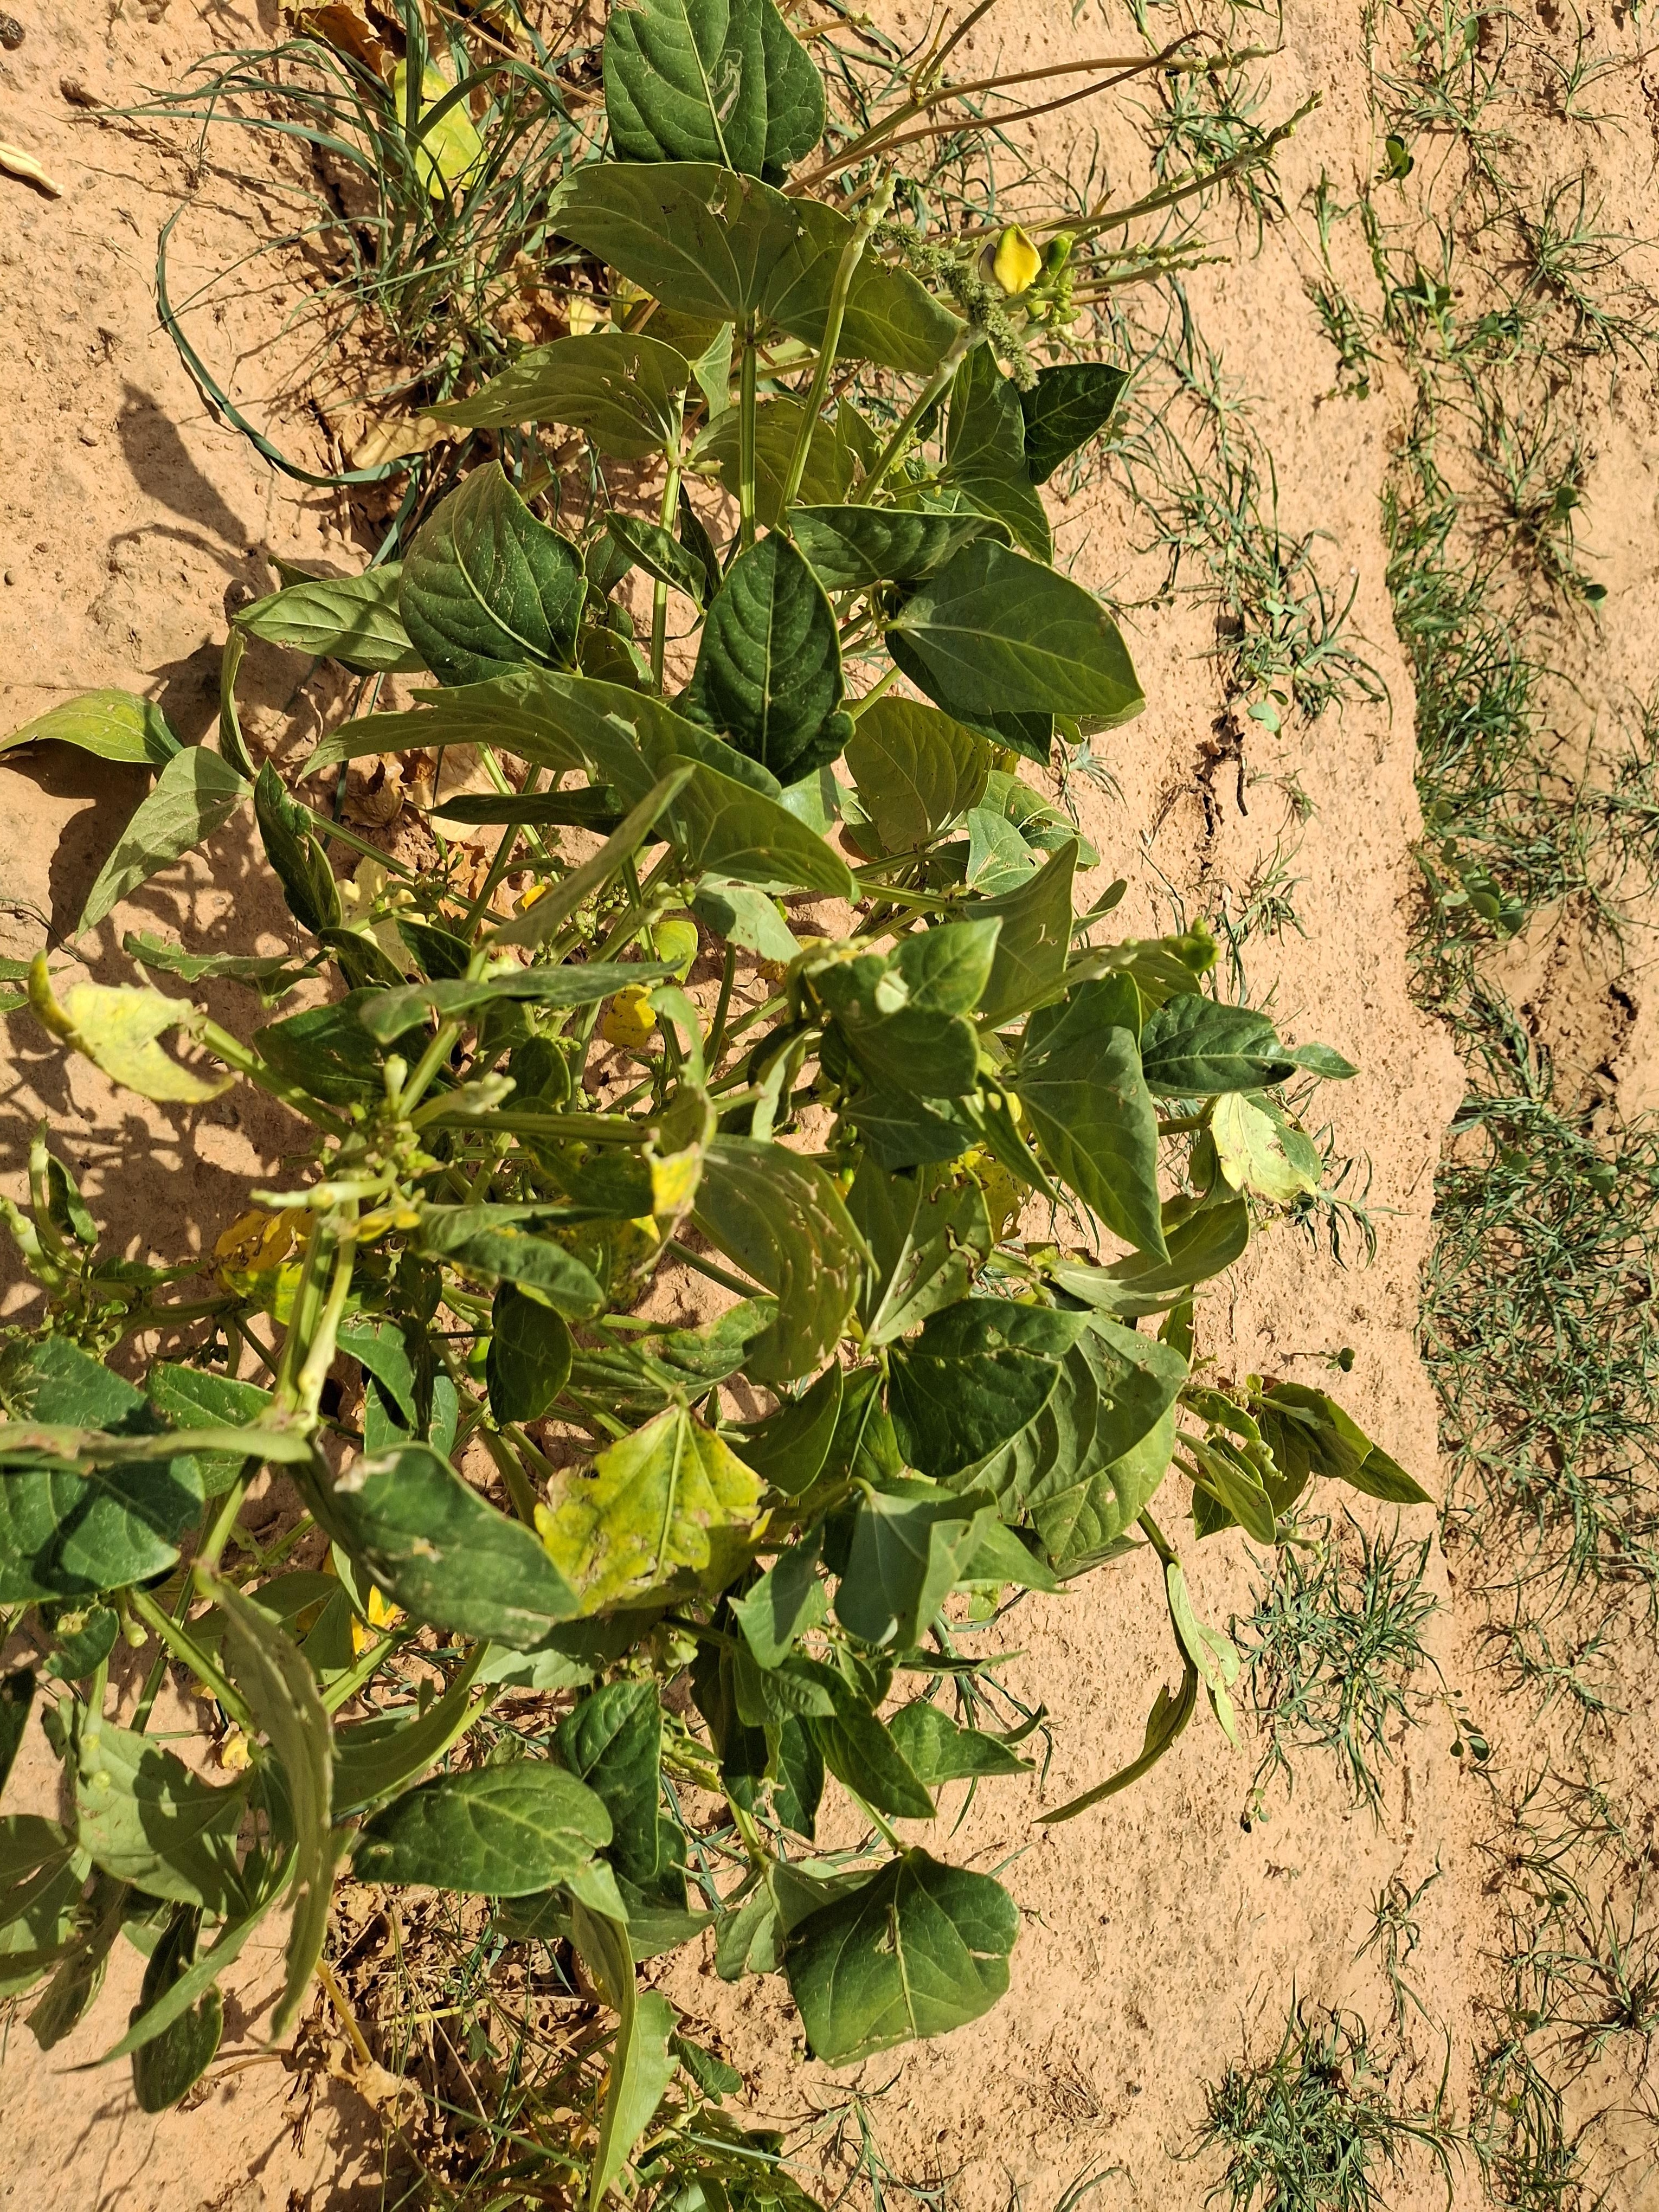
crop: cowpea
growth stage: harvest maturity
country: Nigeria
